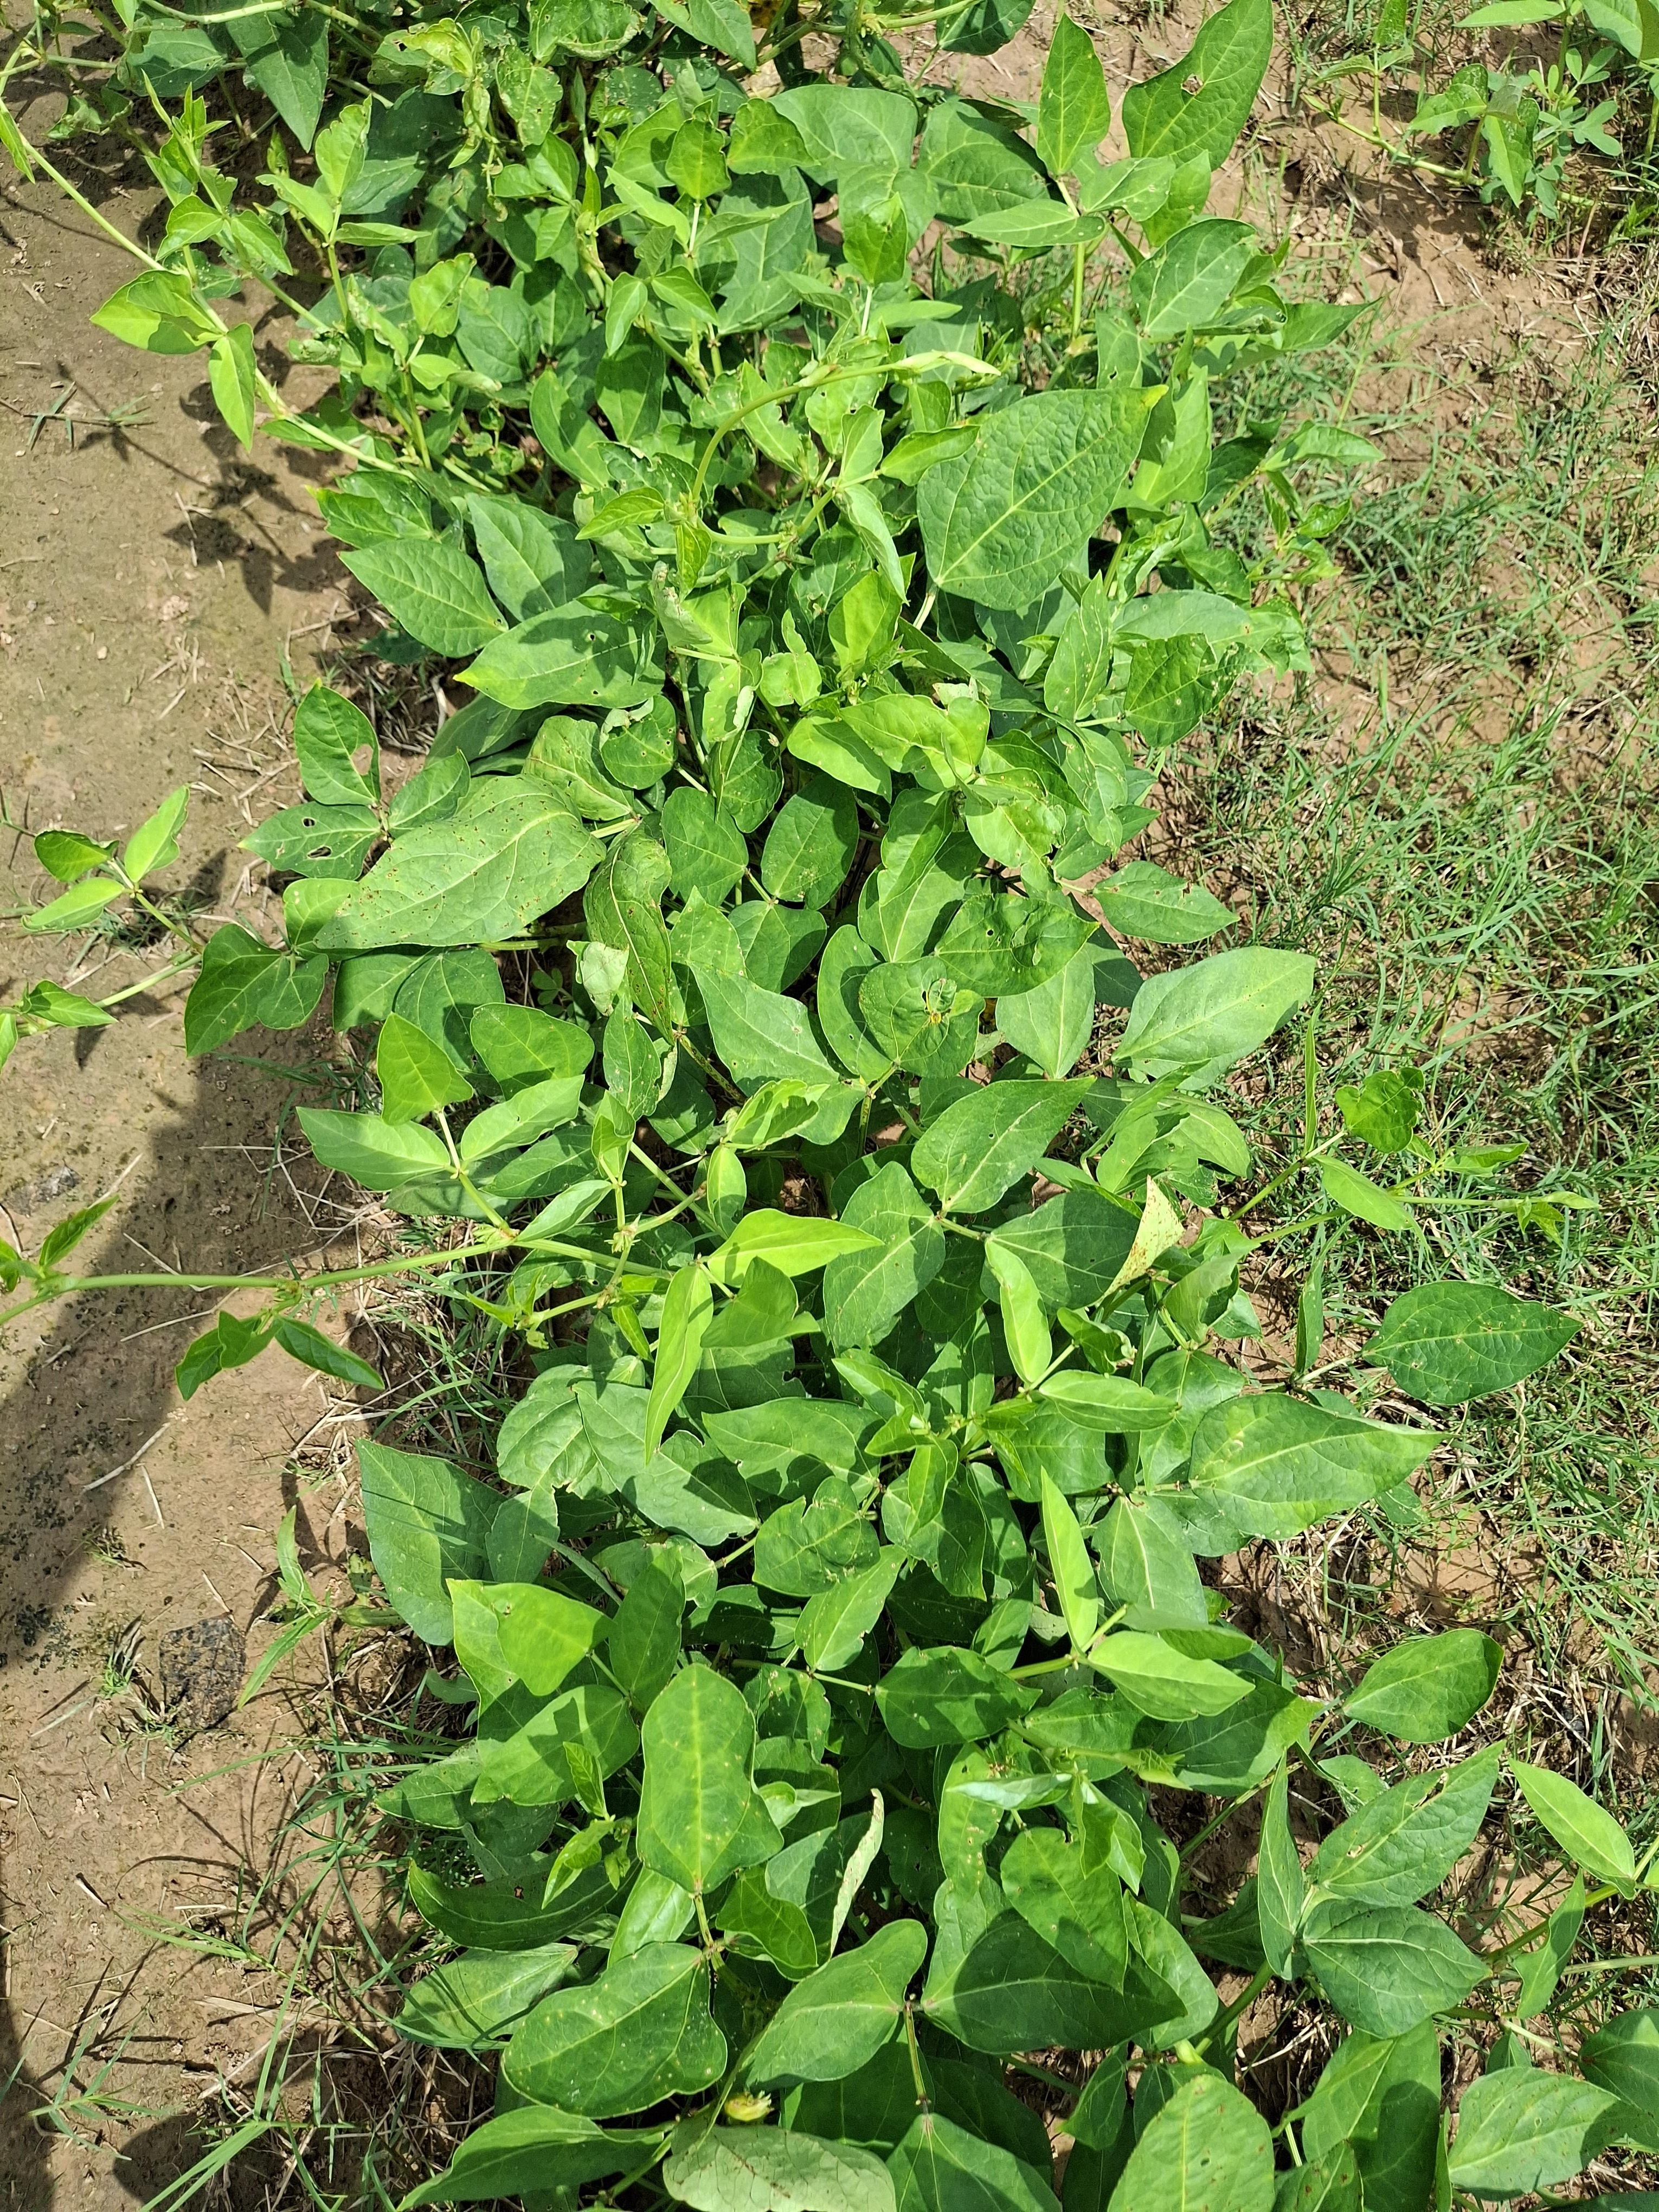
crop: cowpea
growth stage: flowering
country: Nigeria
